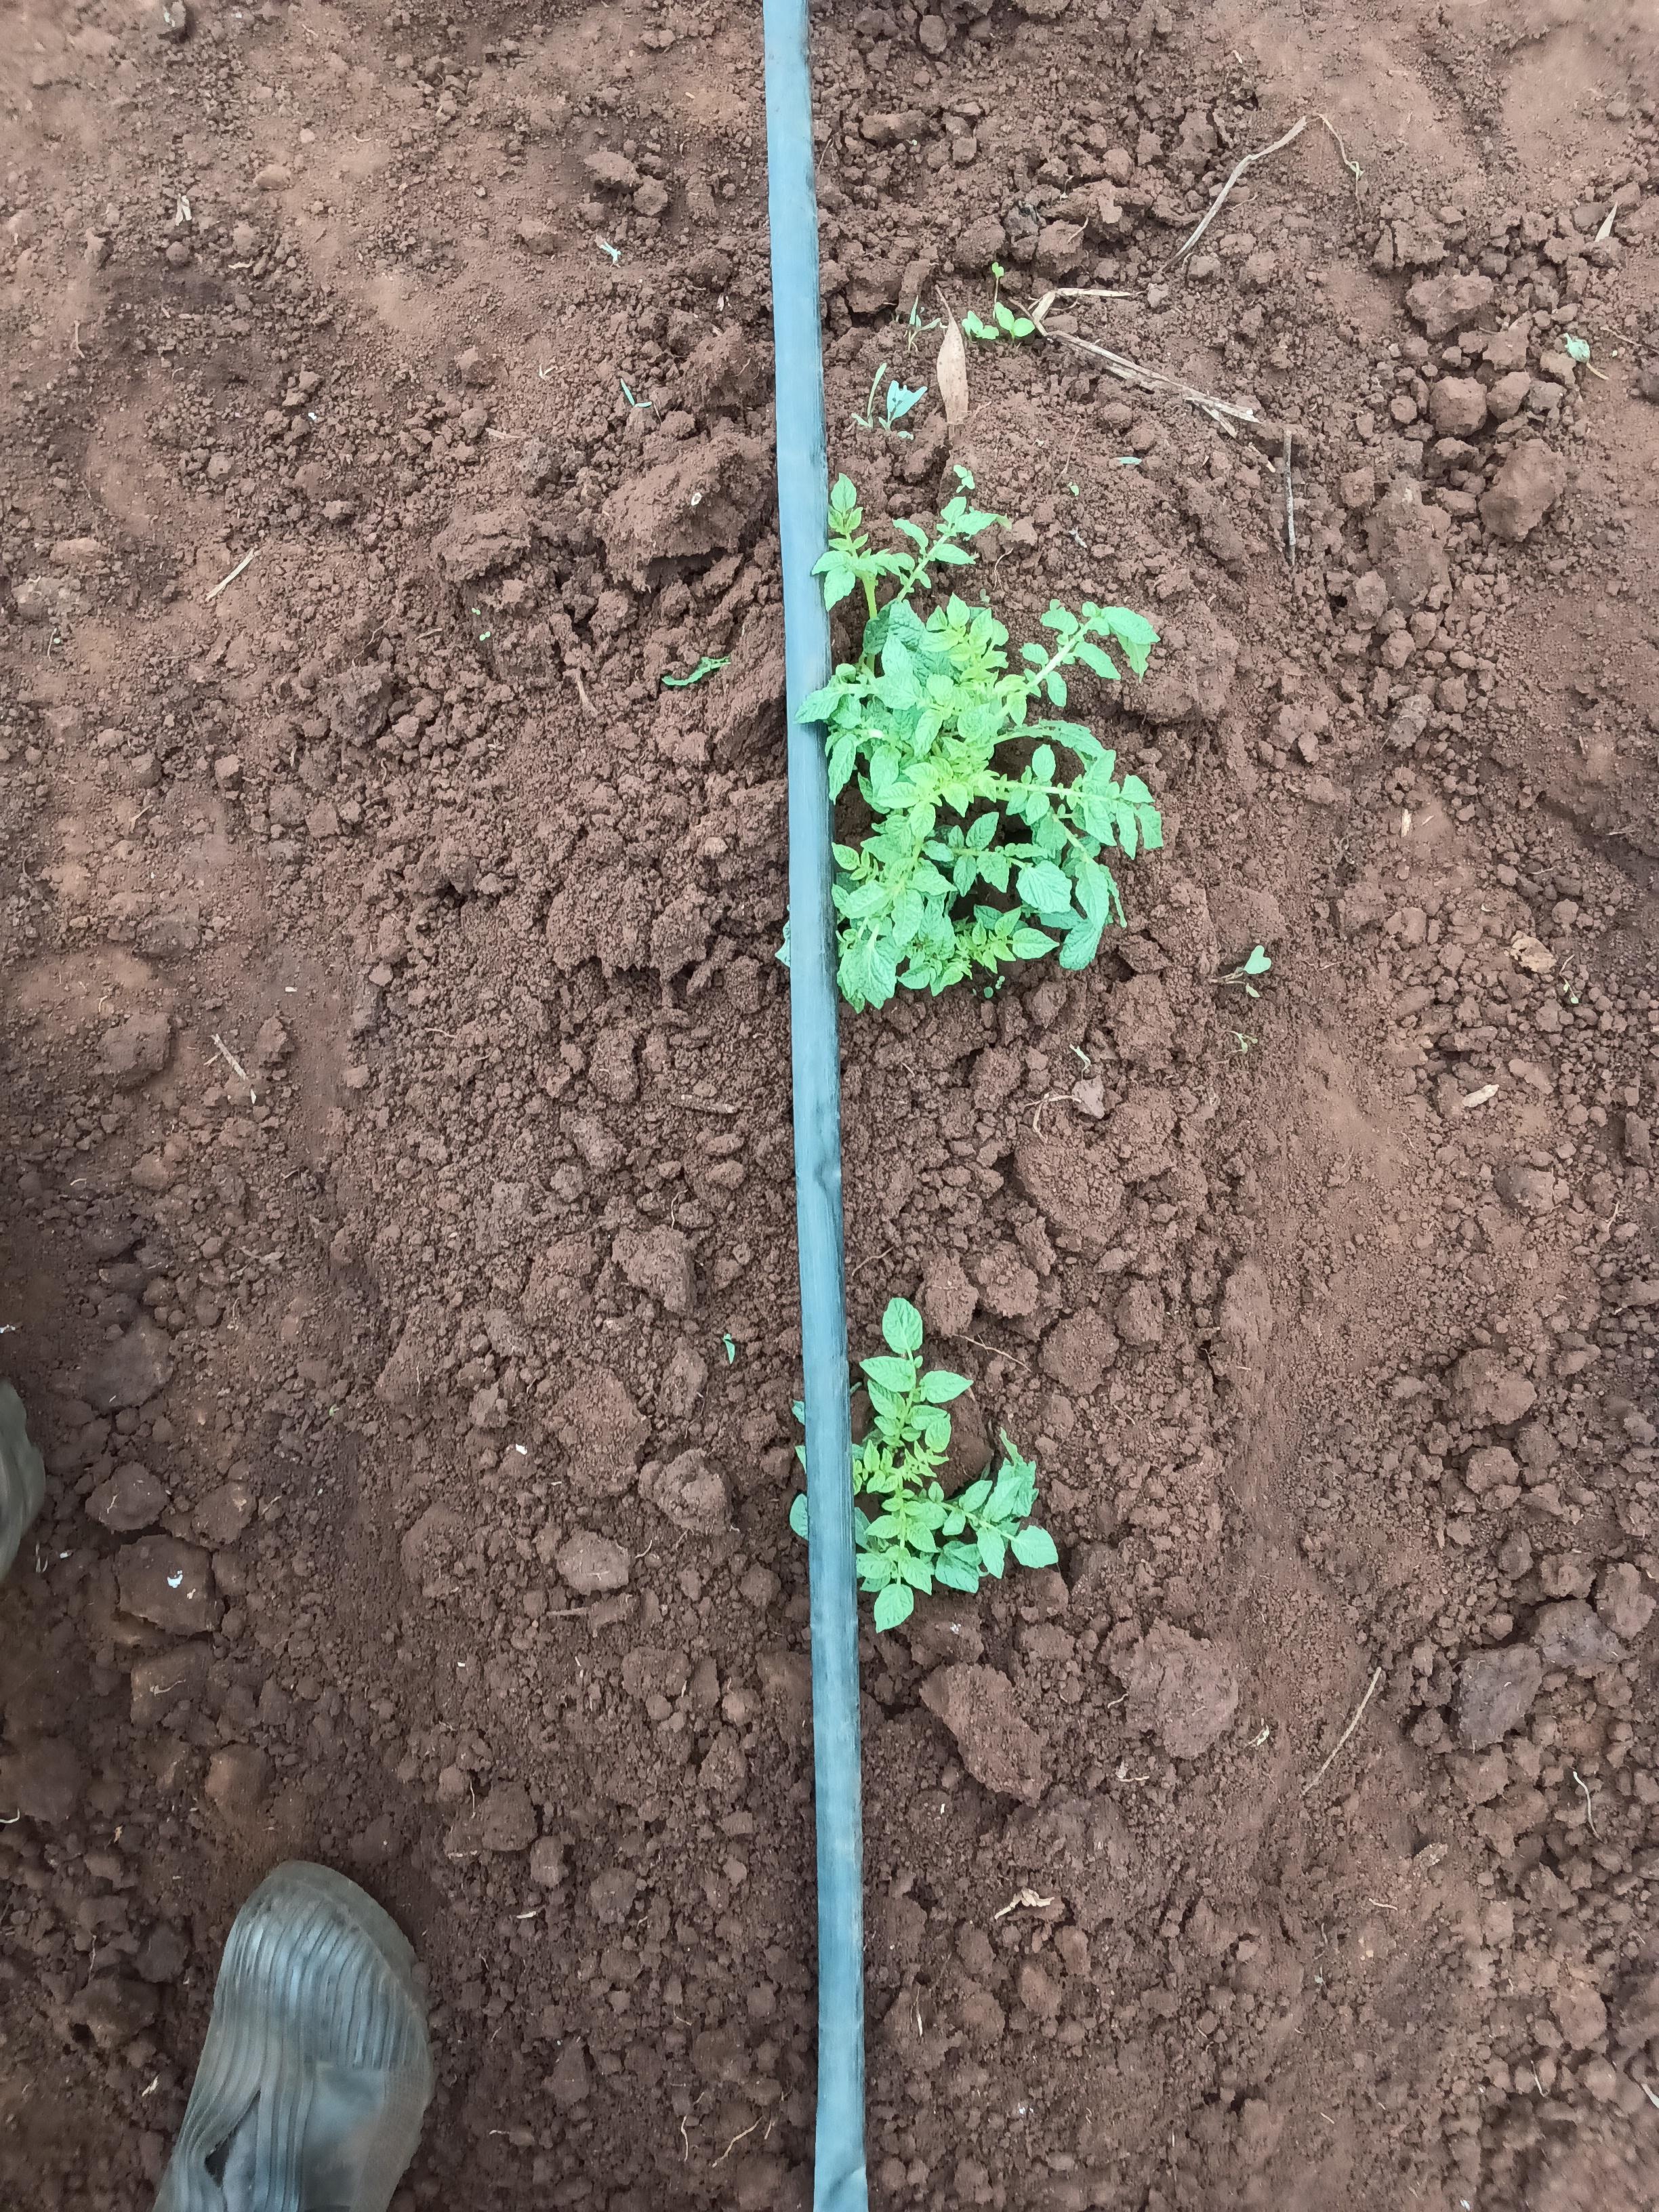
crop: potato
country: Kenya
